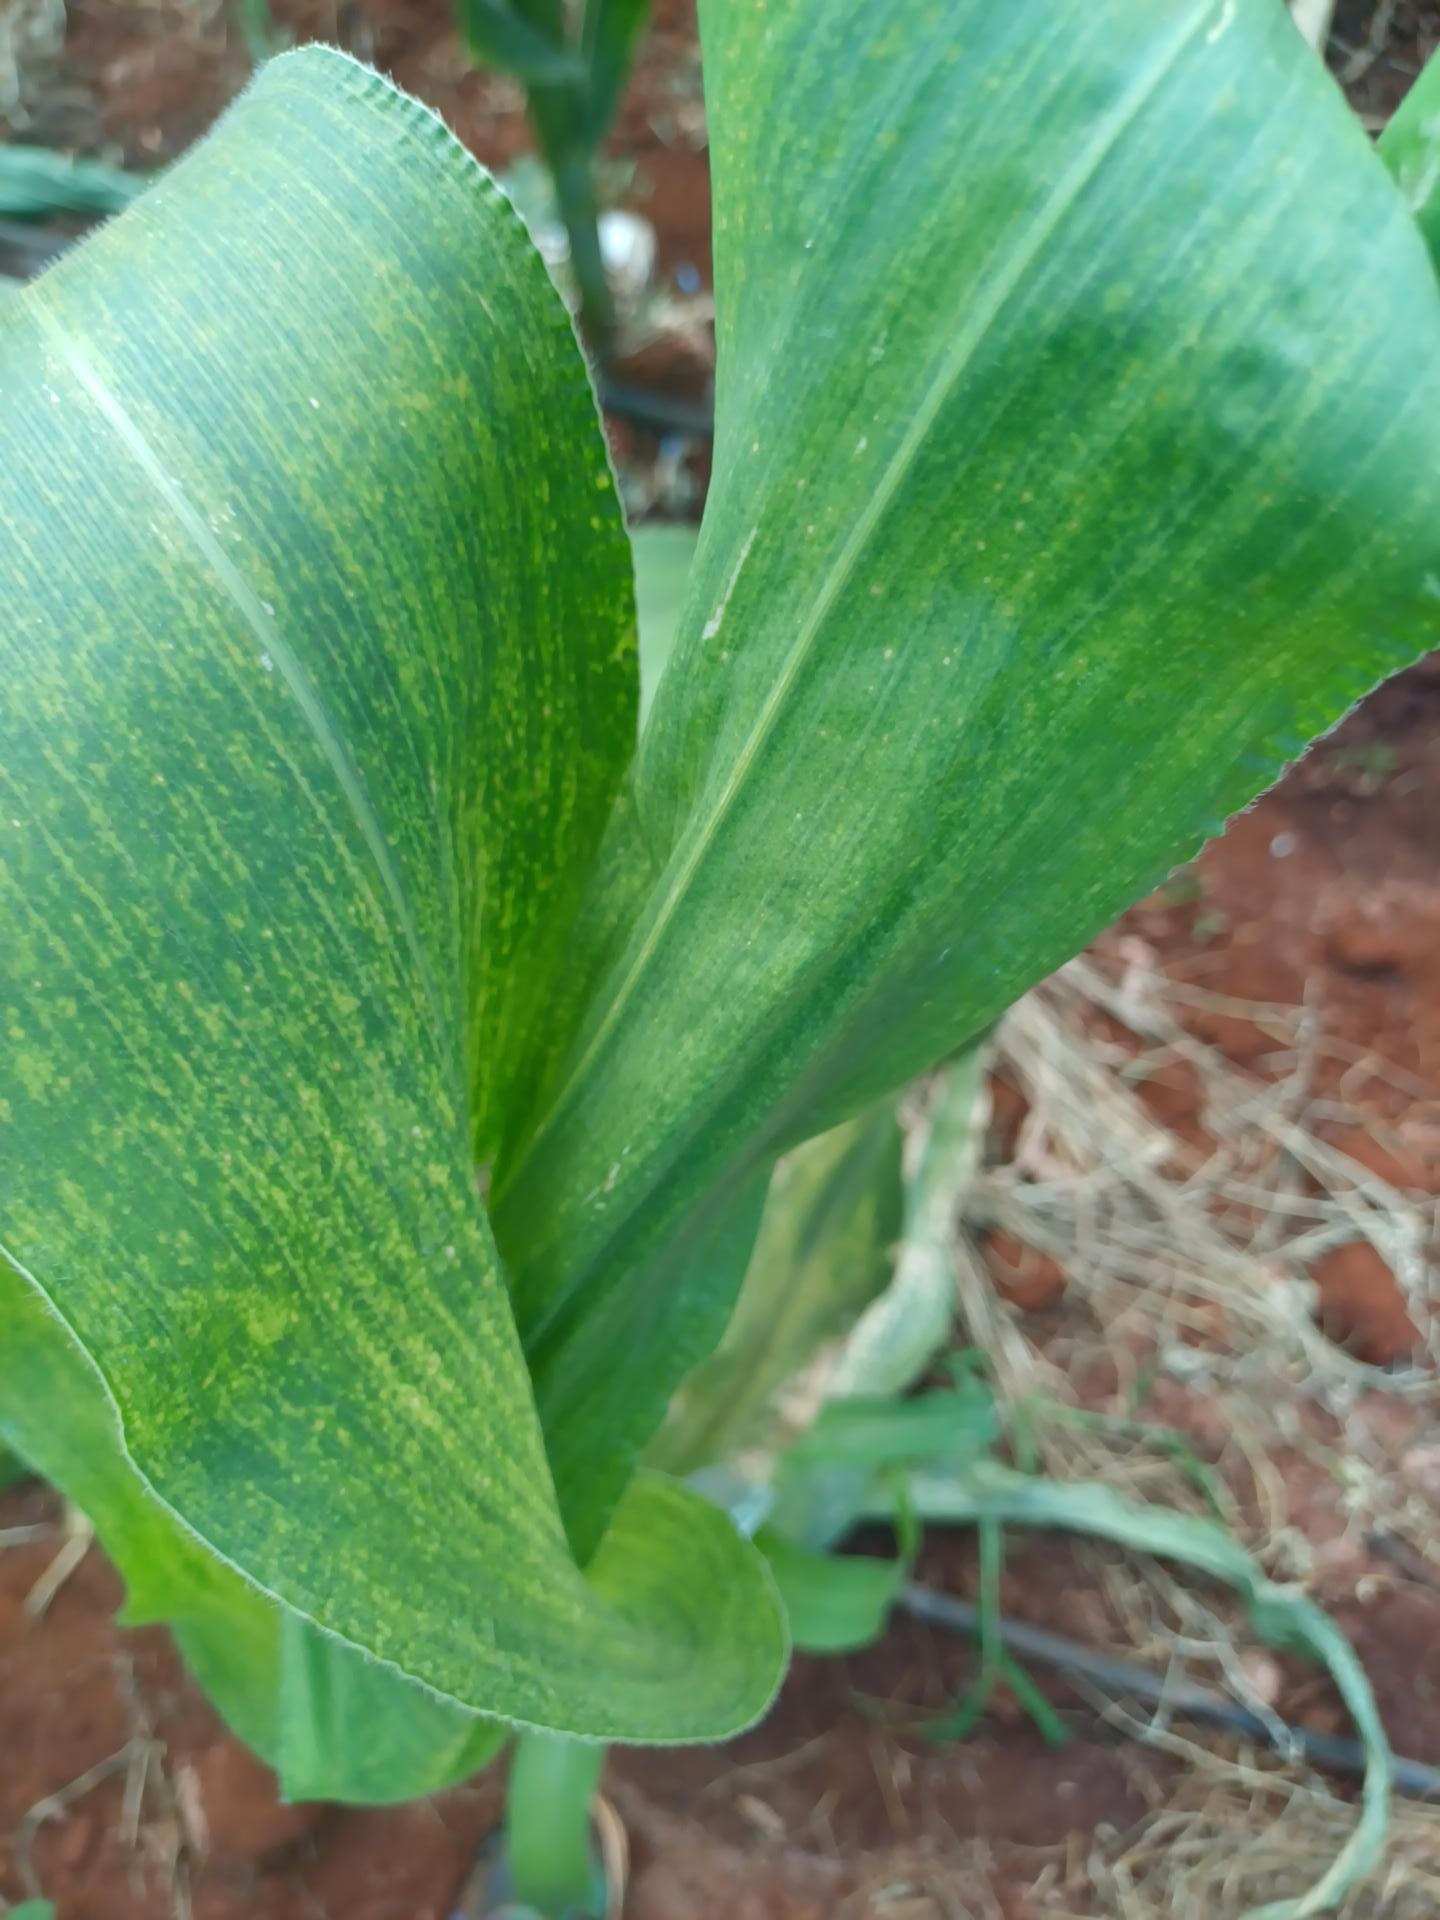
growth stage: vegetative
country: Kenya
